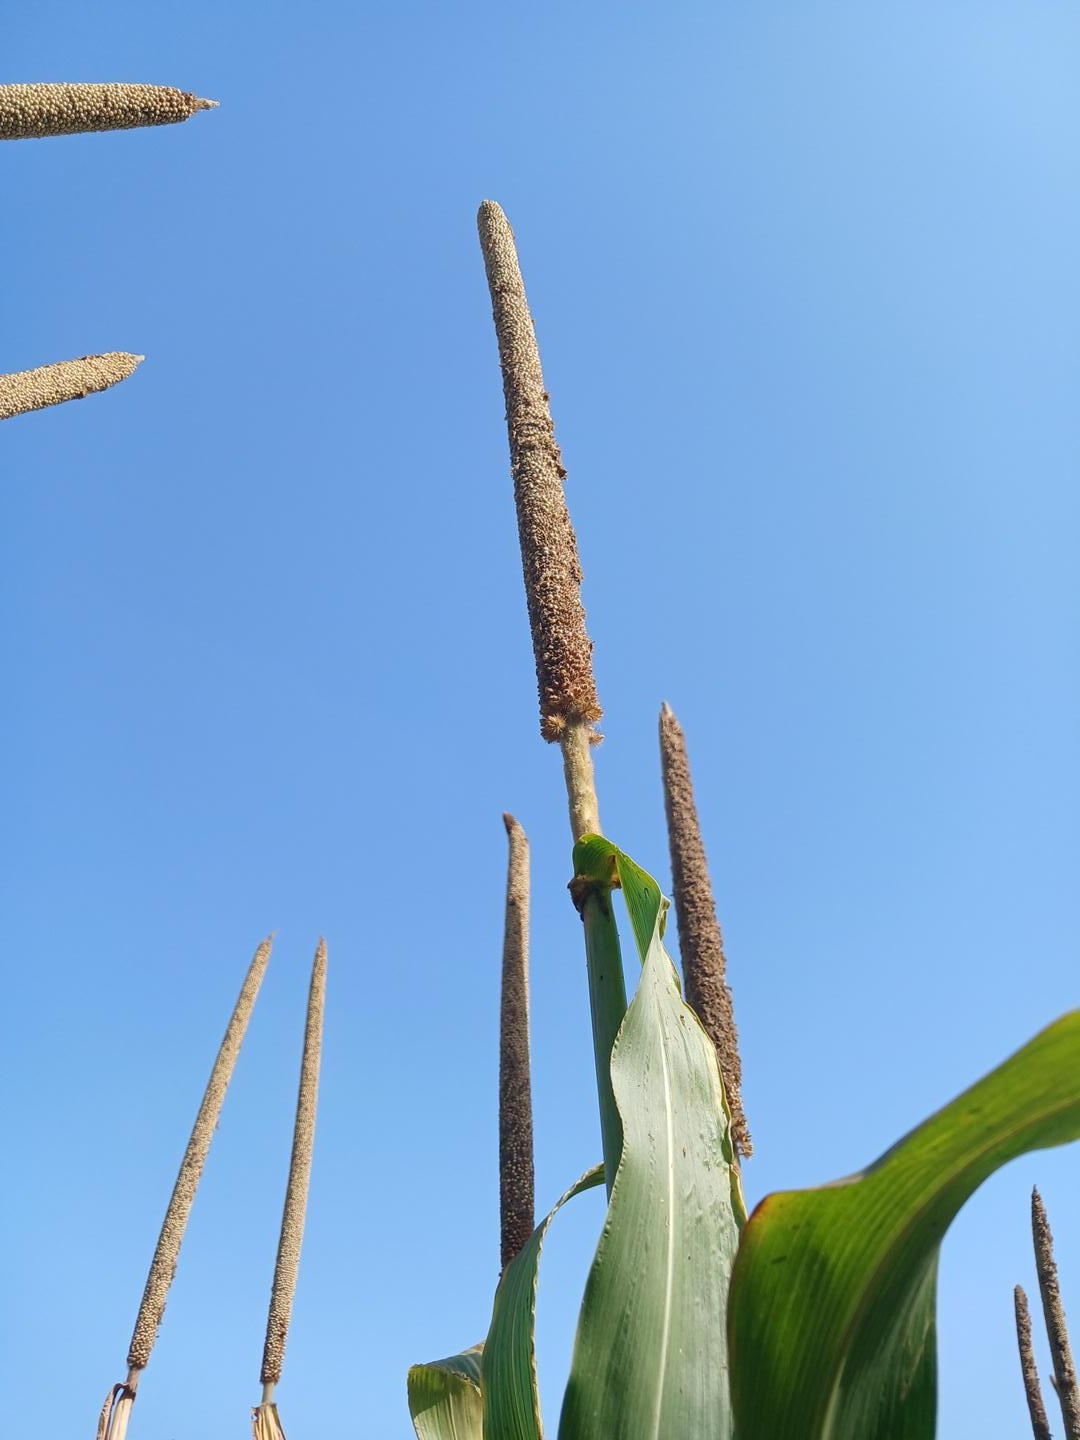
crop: pearl millet
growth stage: maturity
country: Senegal
